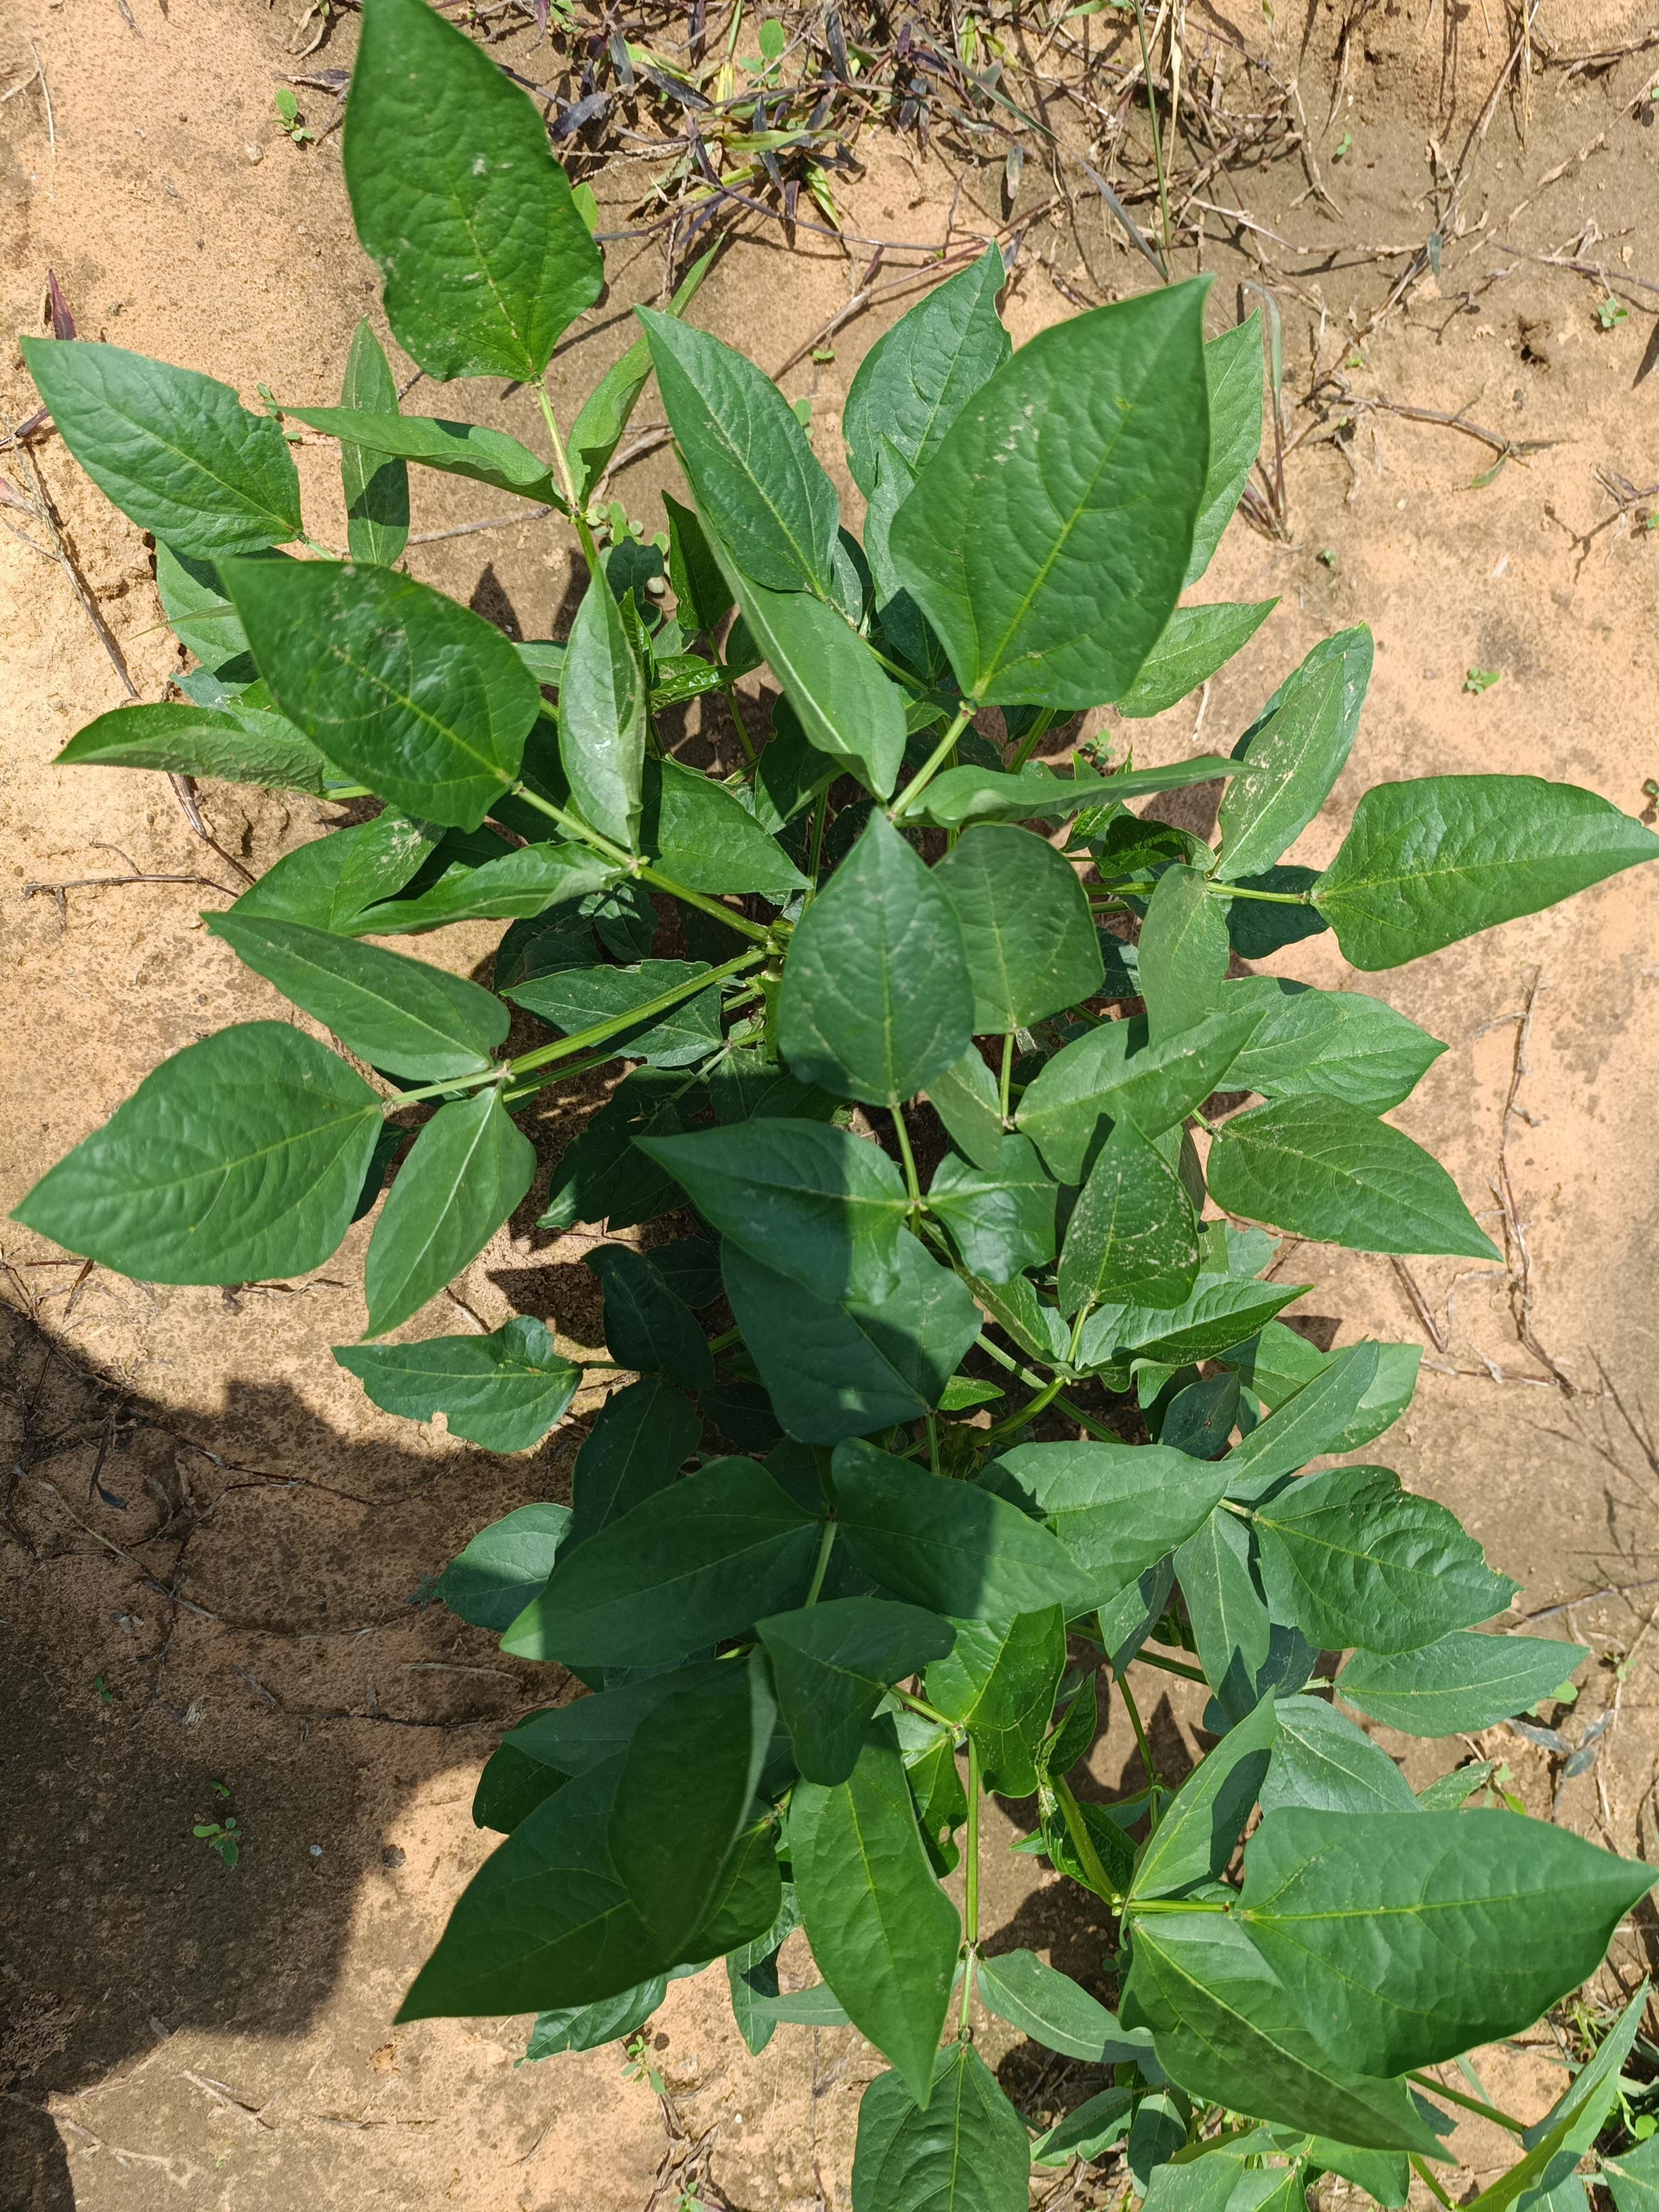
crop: cowpea
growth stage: emergence
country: Nigeria
